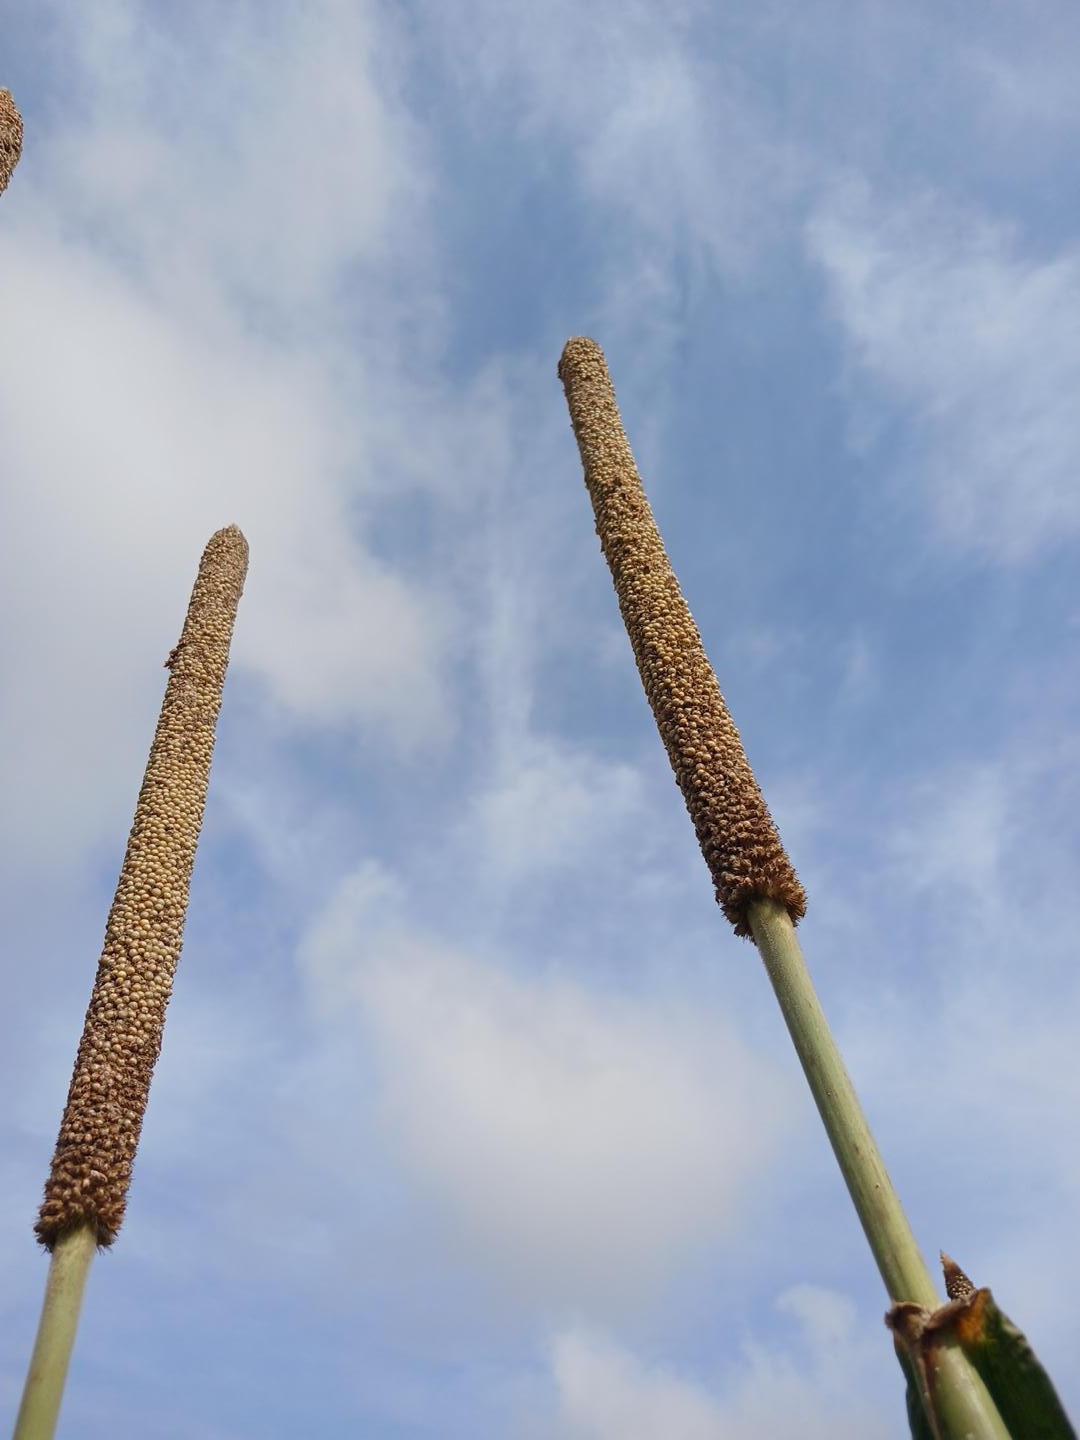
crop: pearl millet
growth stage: maturity
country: Senegal
